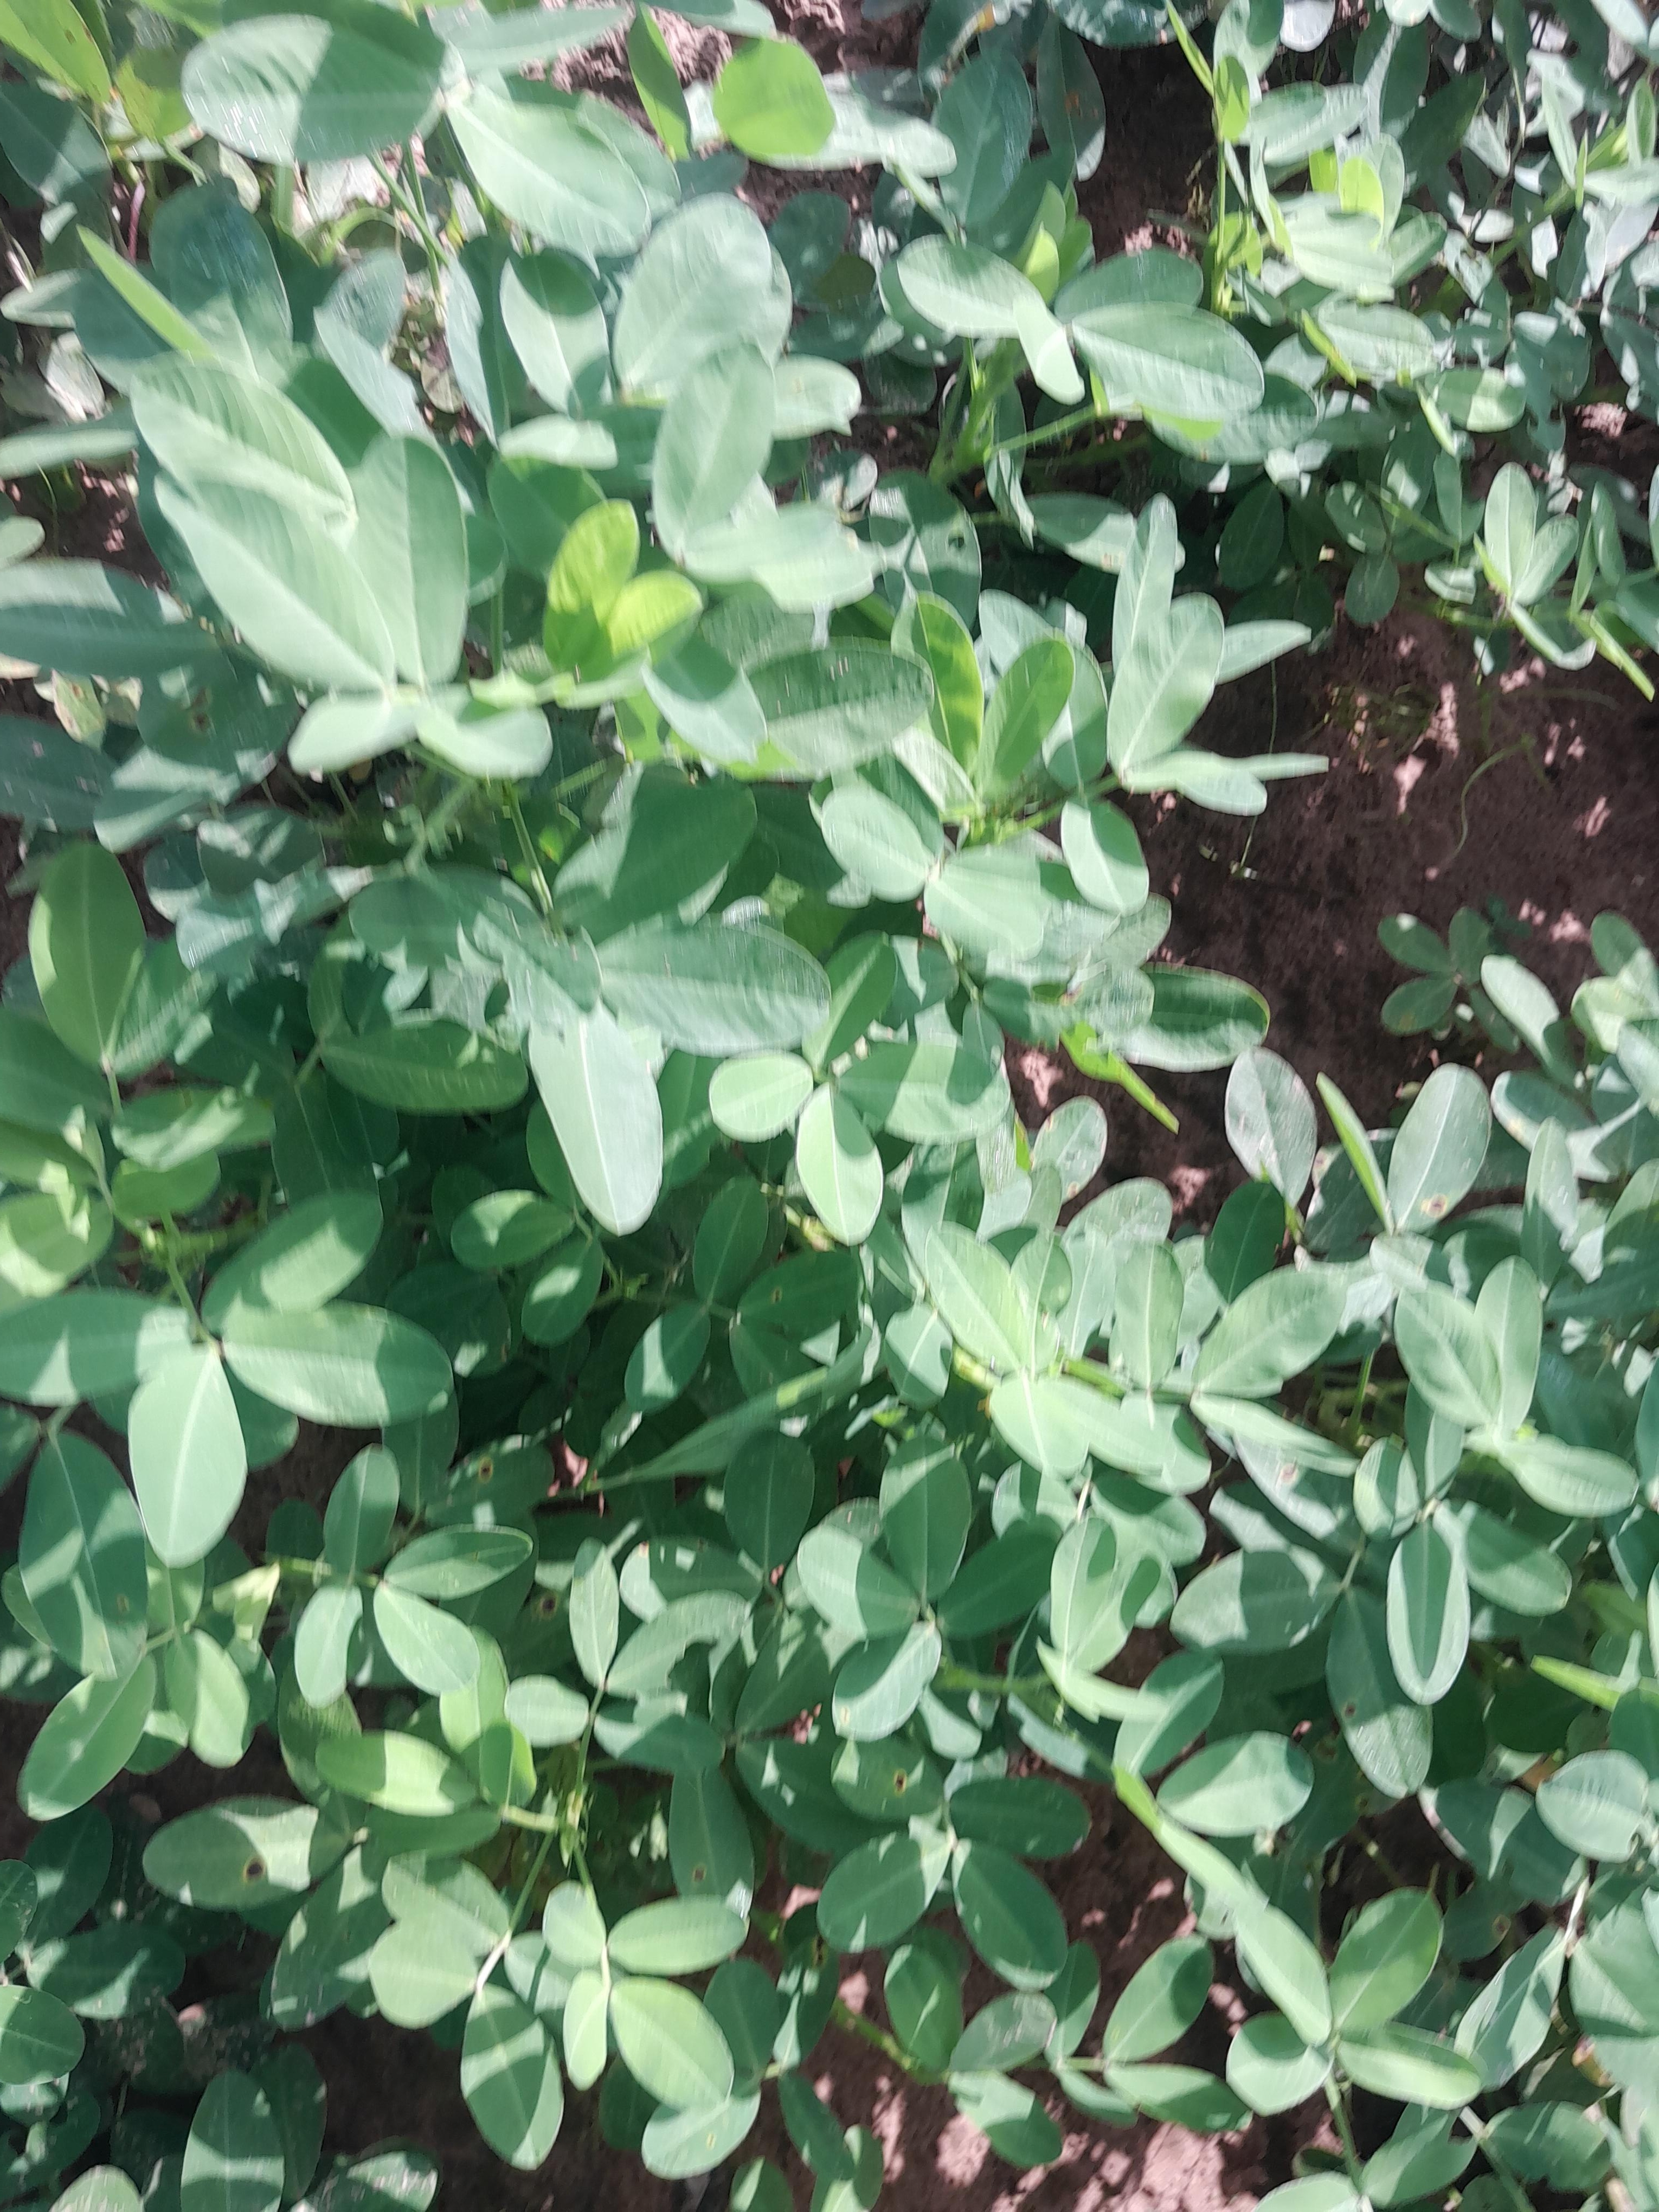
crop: groundnut
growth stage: flowering
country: Senegal
